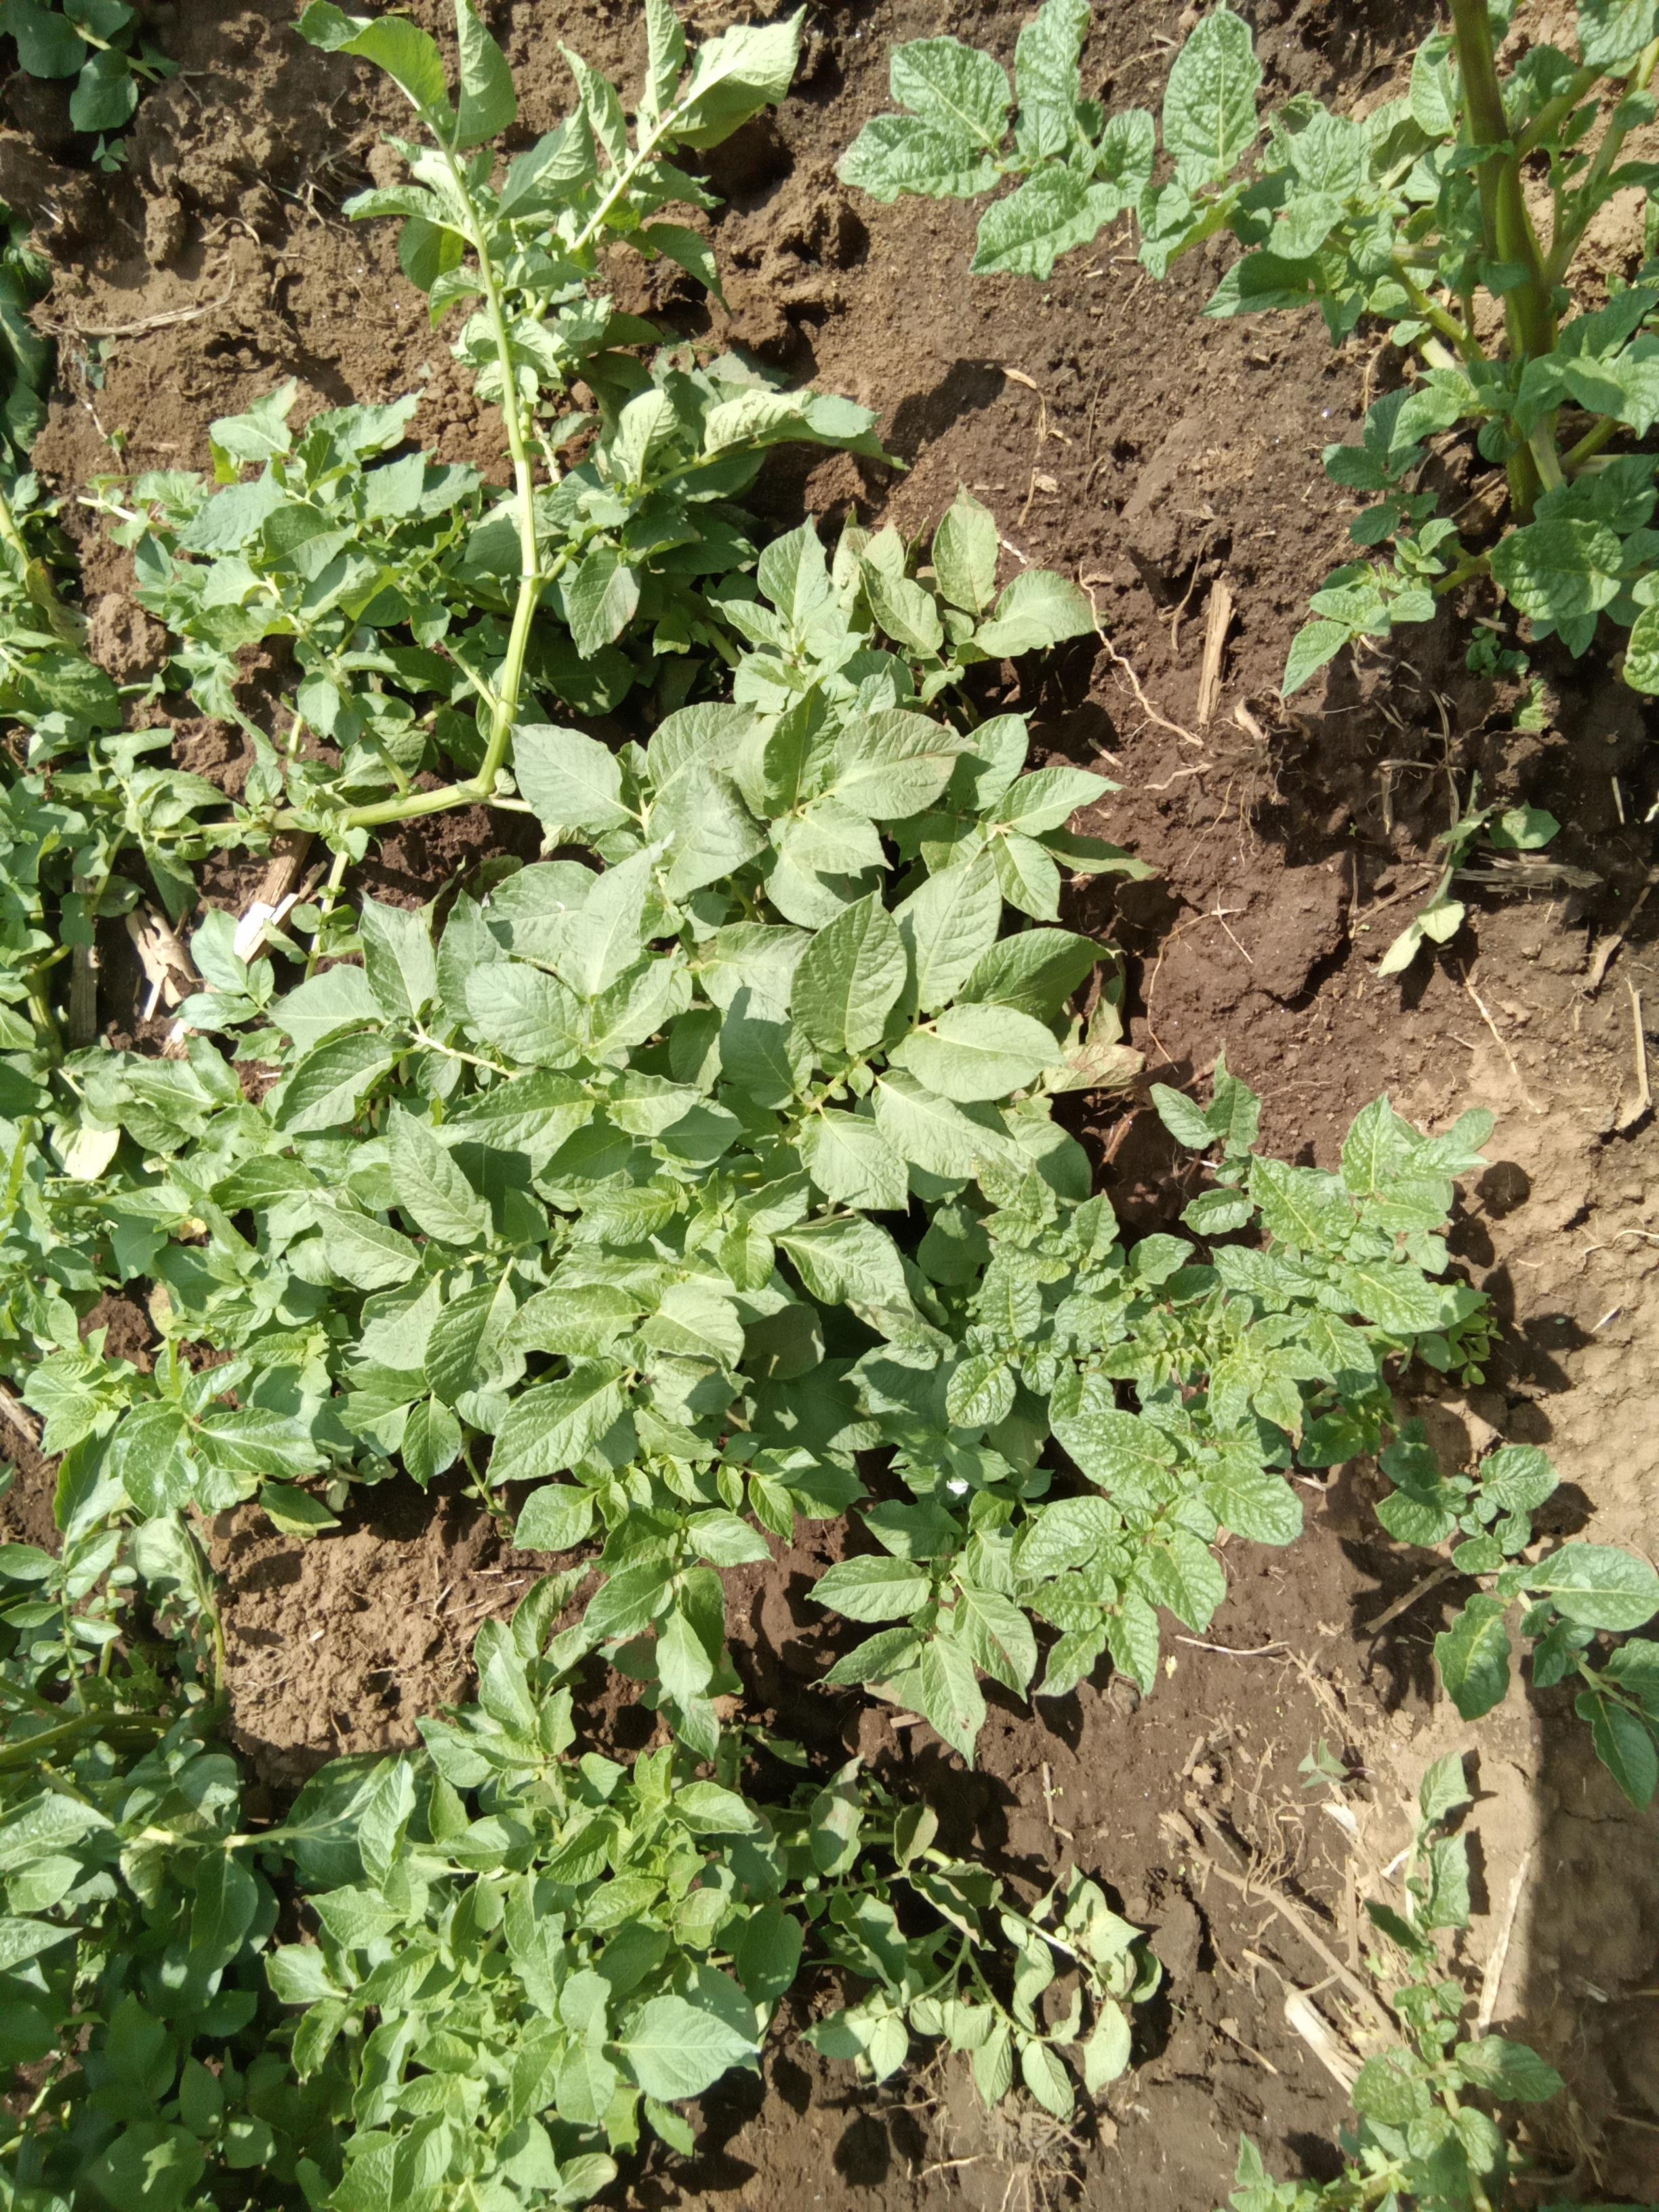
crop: potato
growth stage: flowering
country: Kenya
